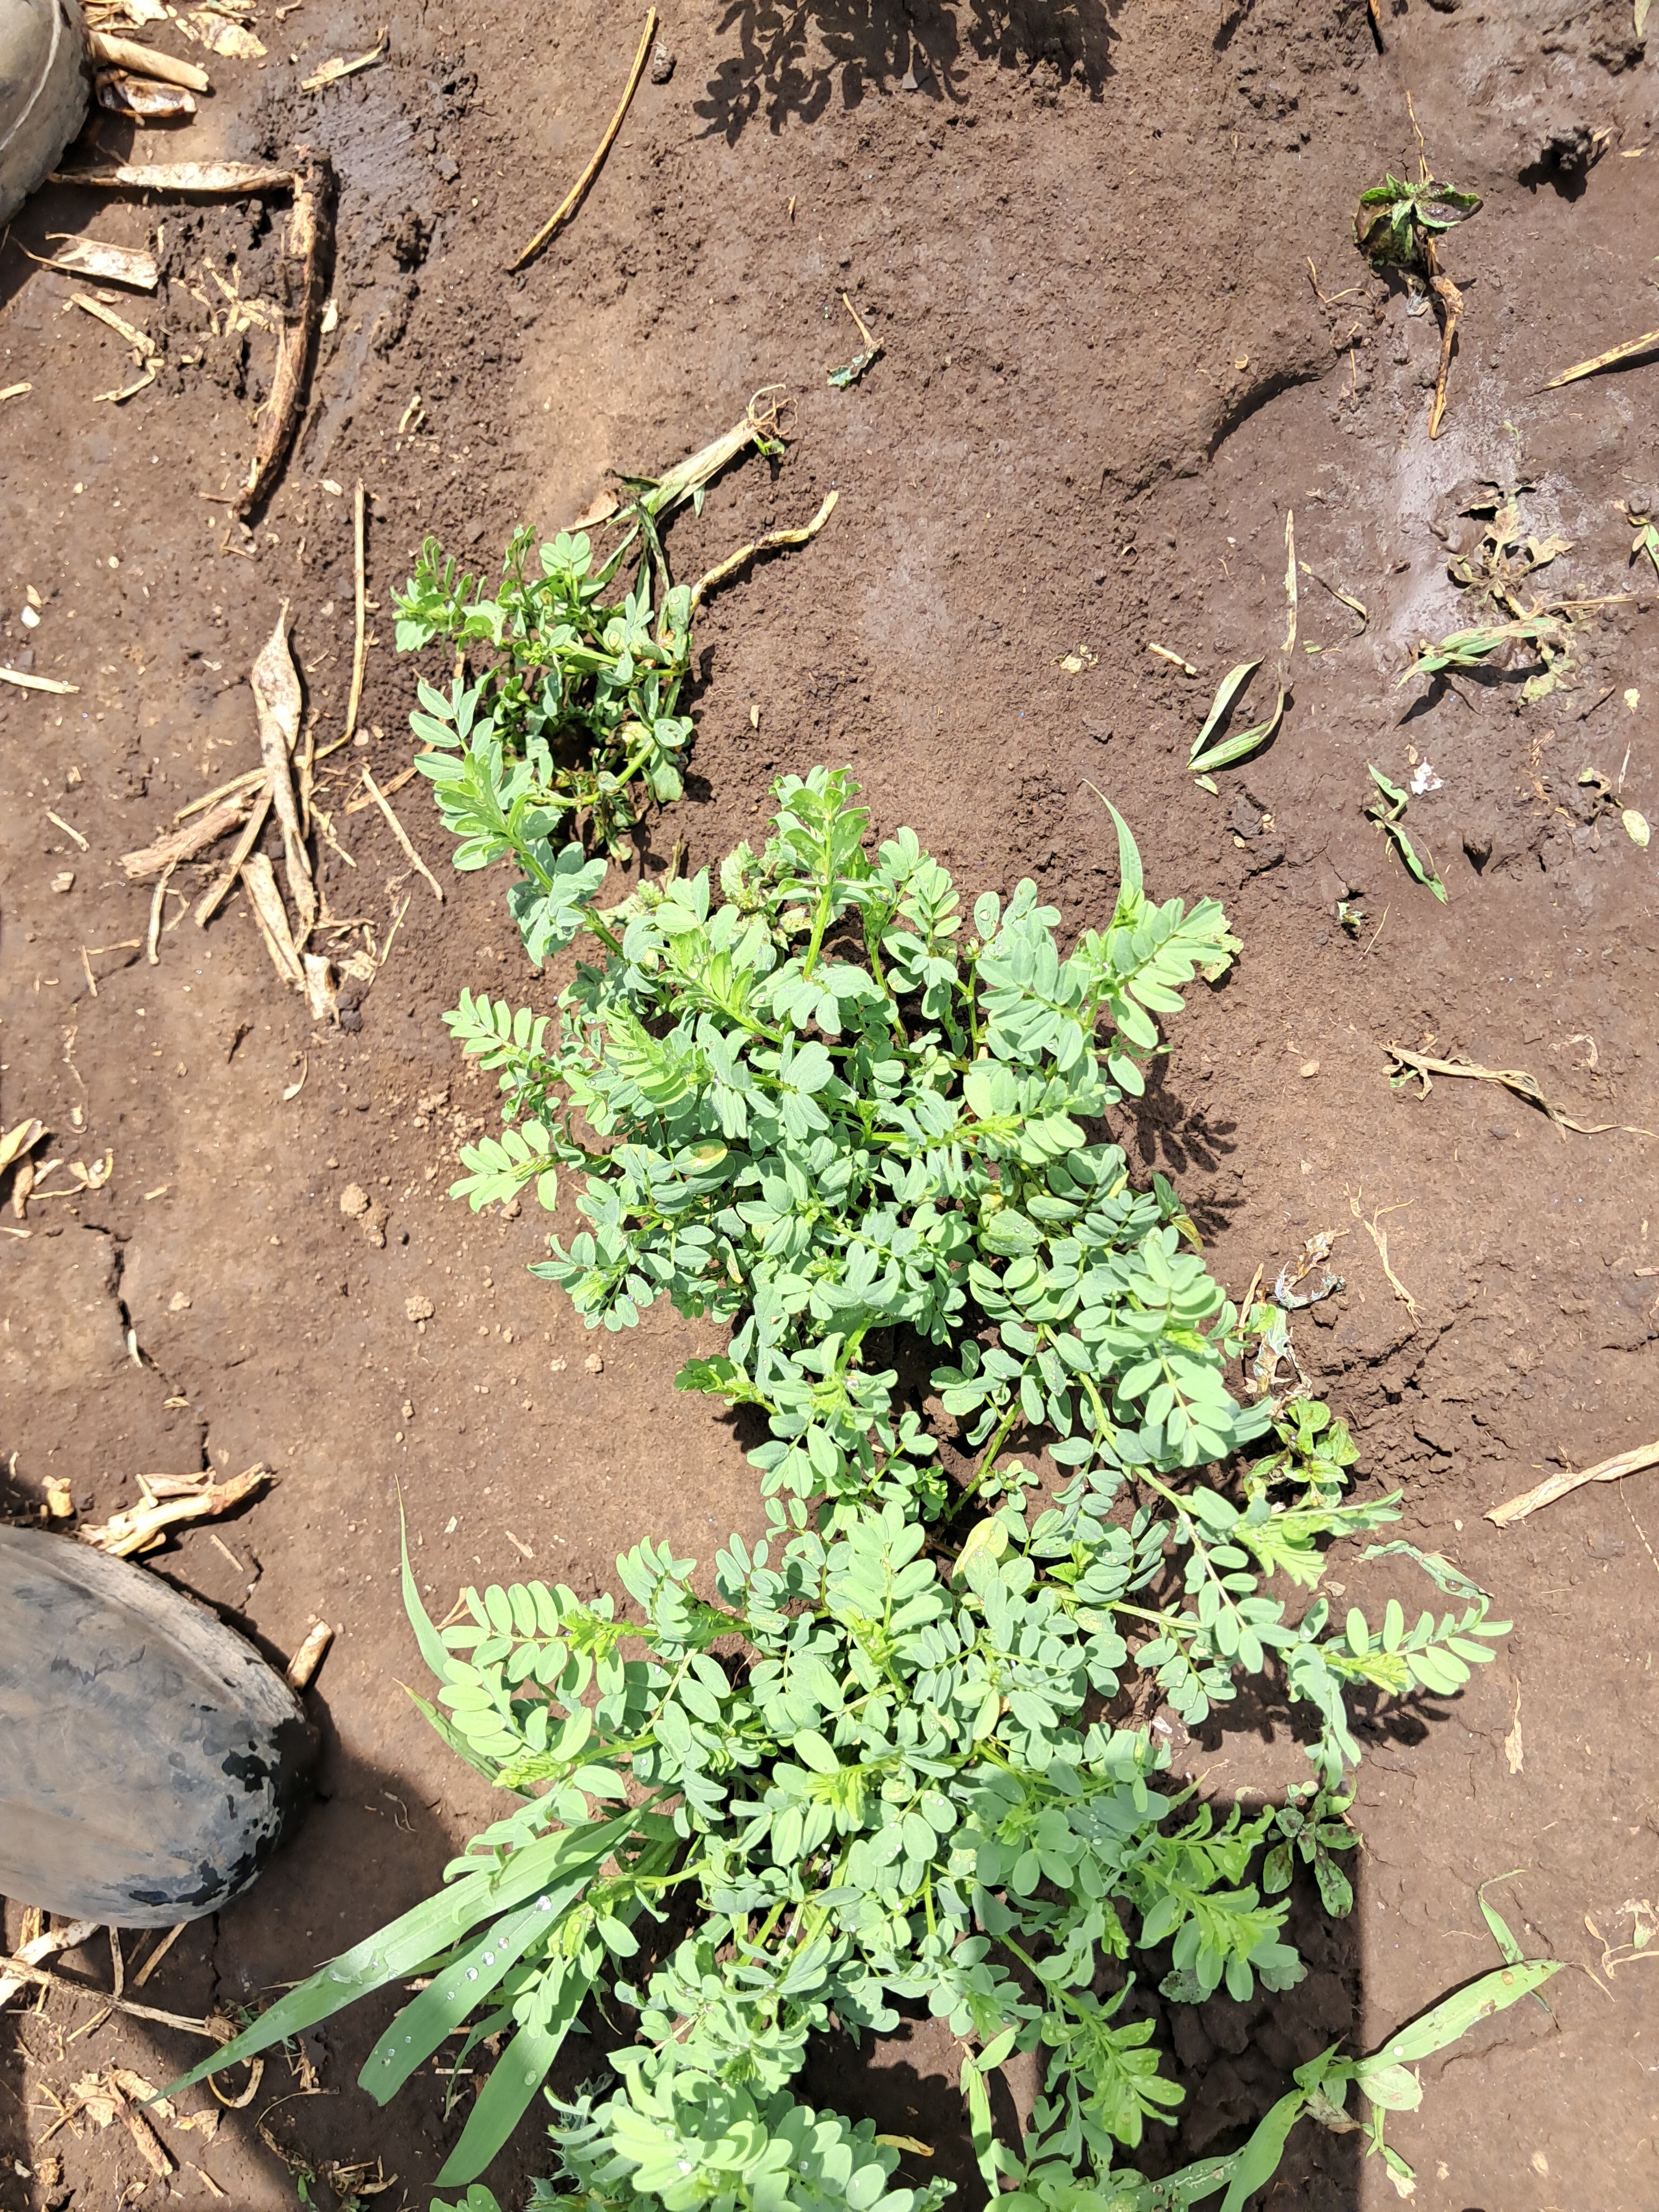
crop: lentil
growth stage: vegetative
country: Tanzania
